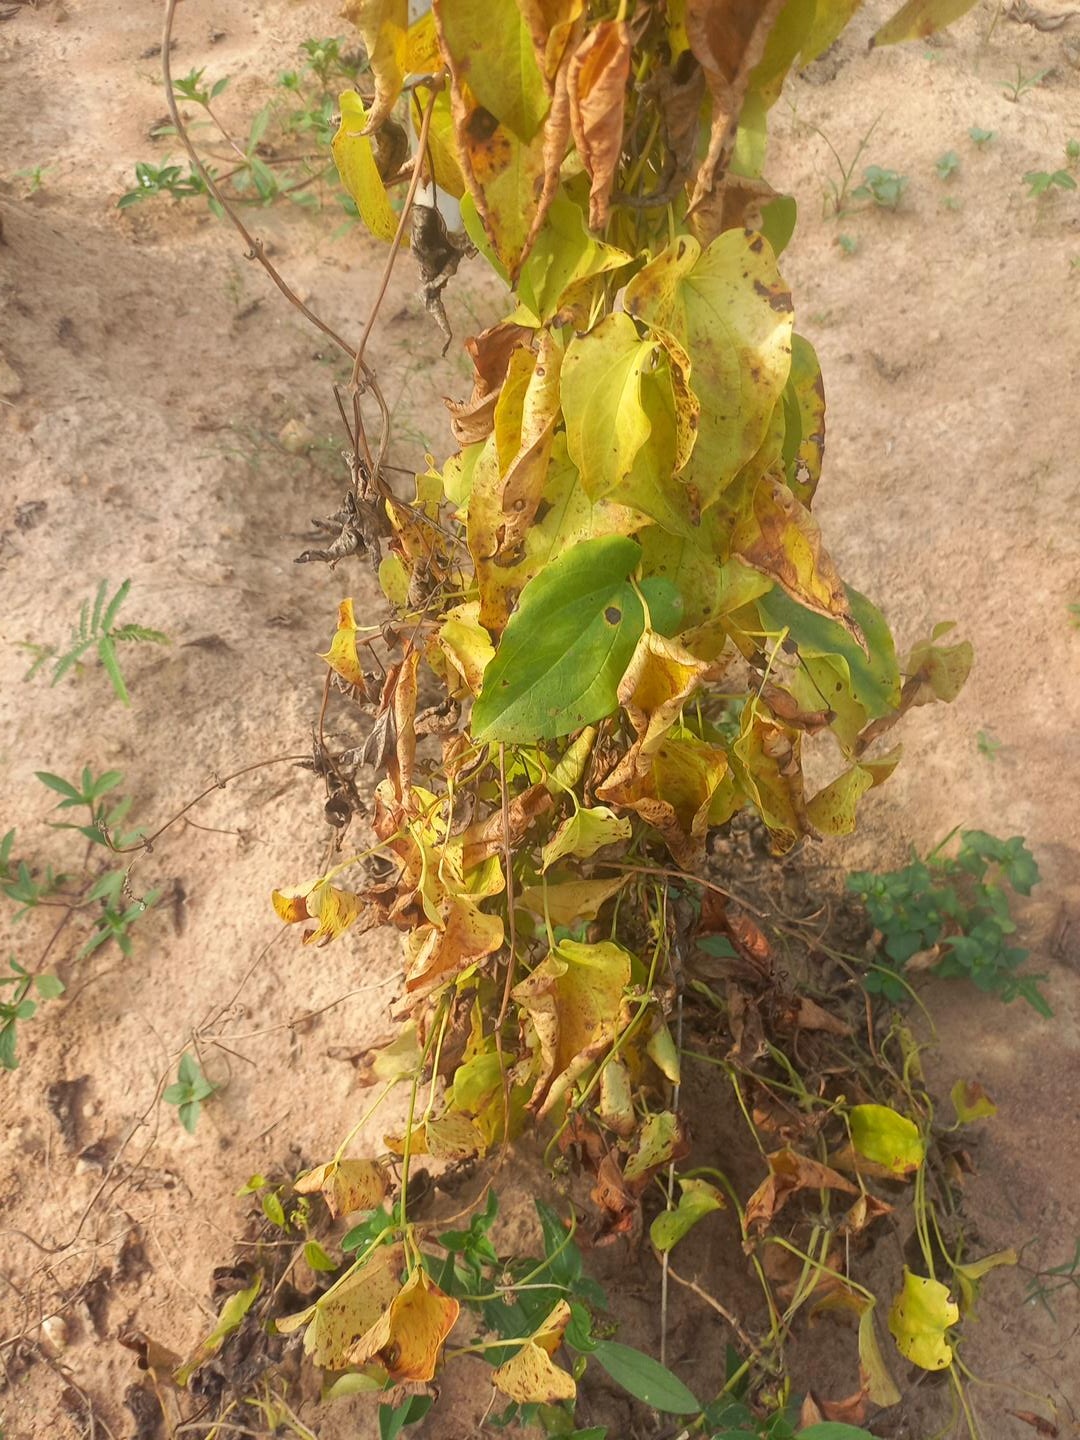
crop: yam
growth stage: maturity
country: Nigeria
